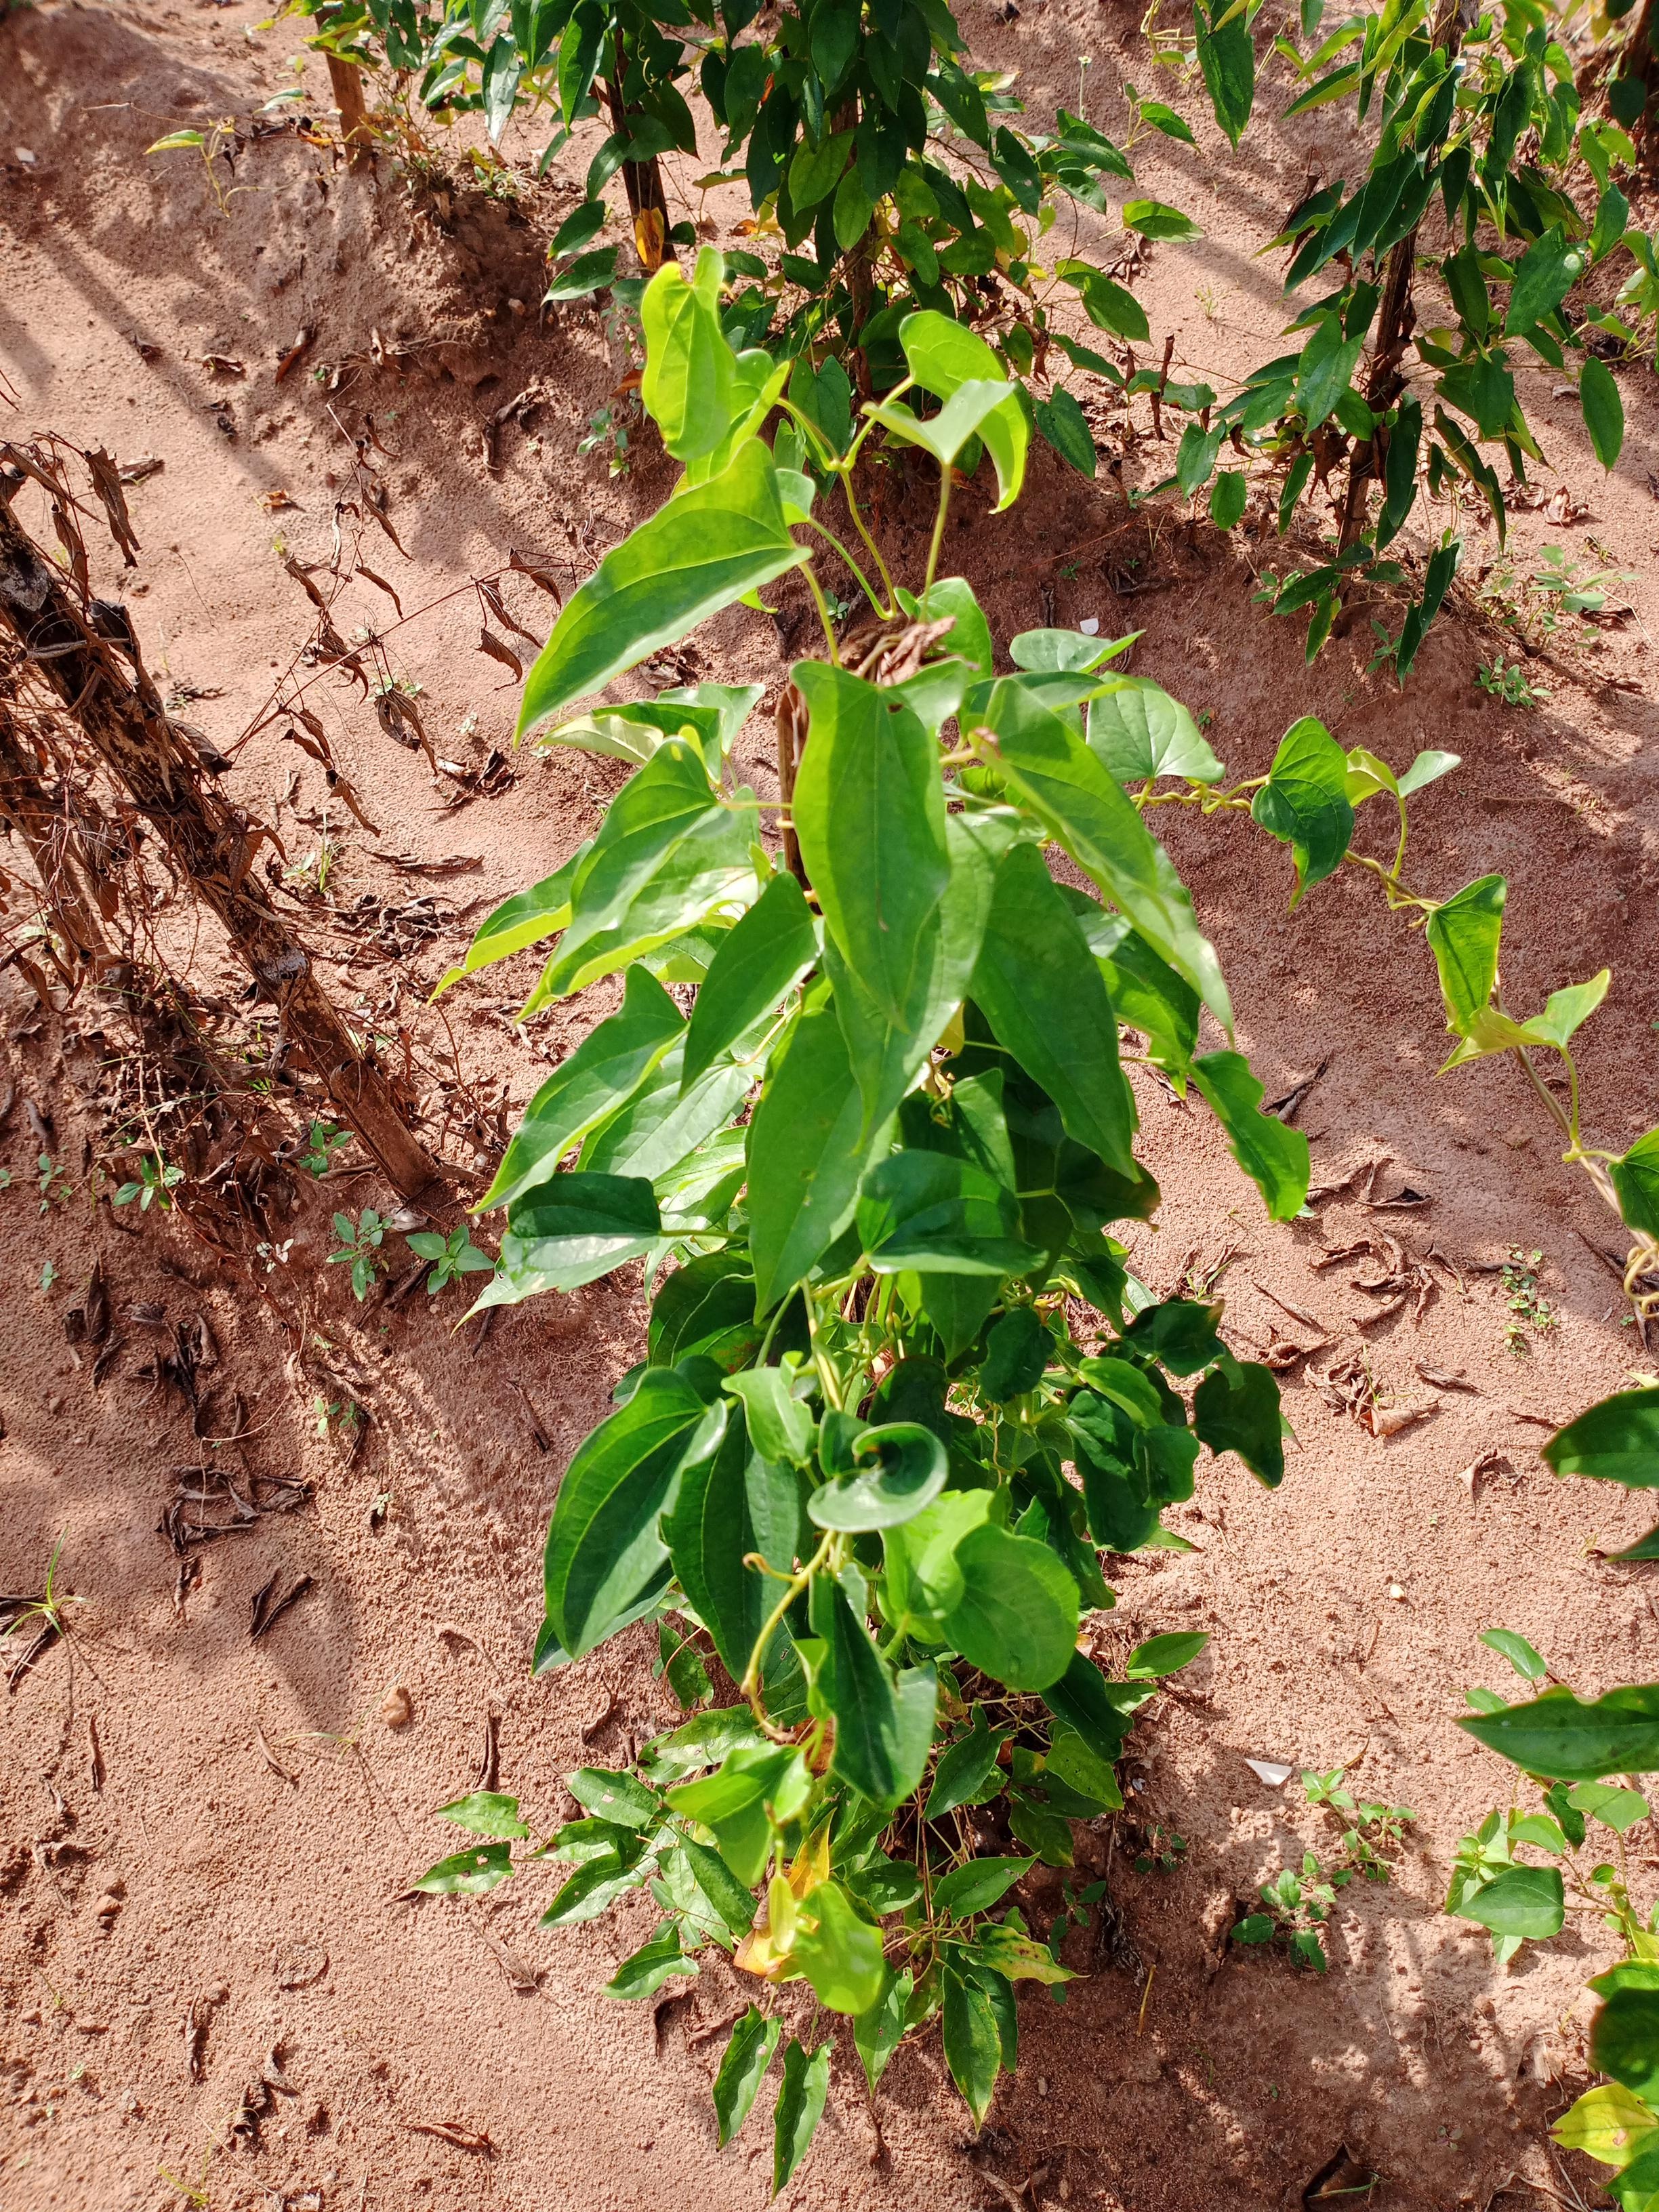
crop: yam
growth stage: vegetative
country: Nigeria
